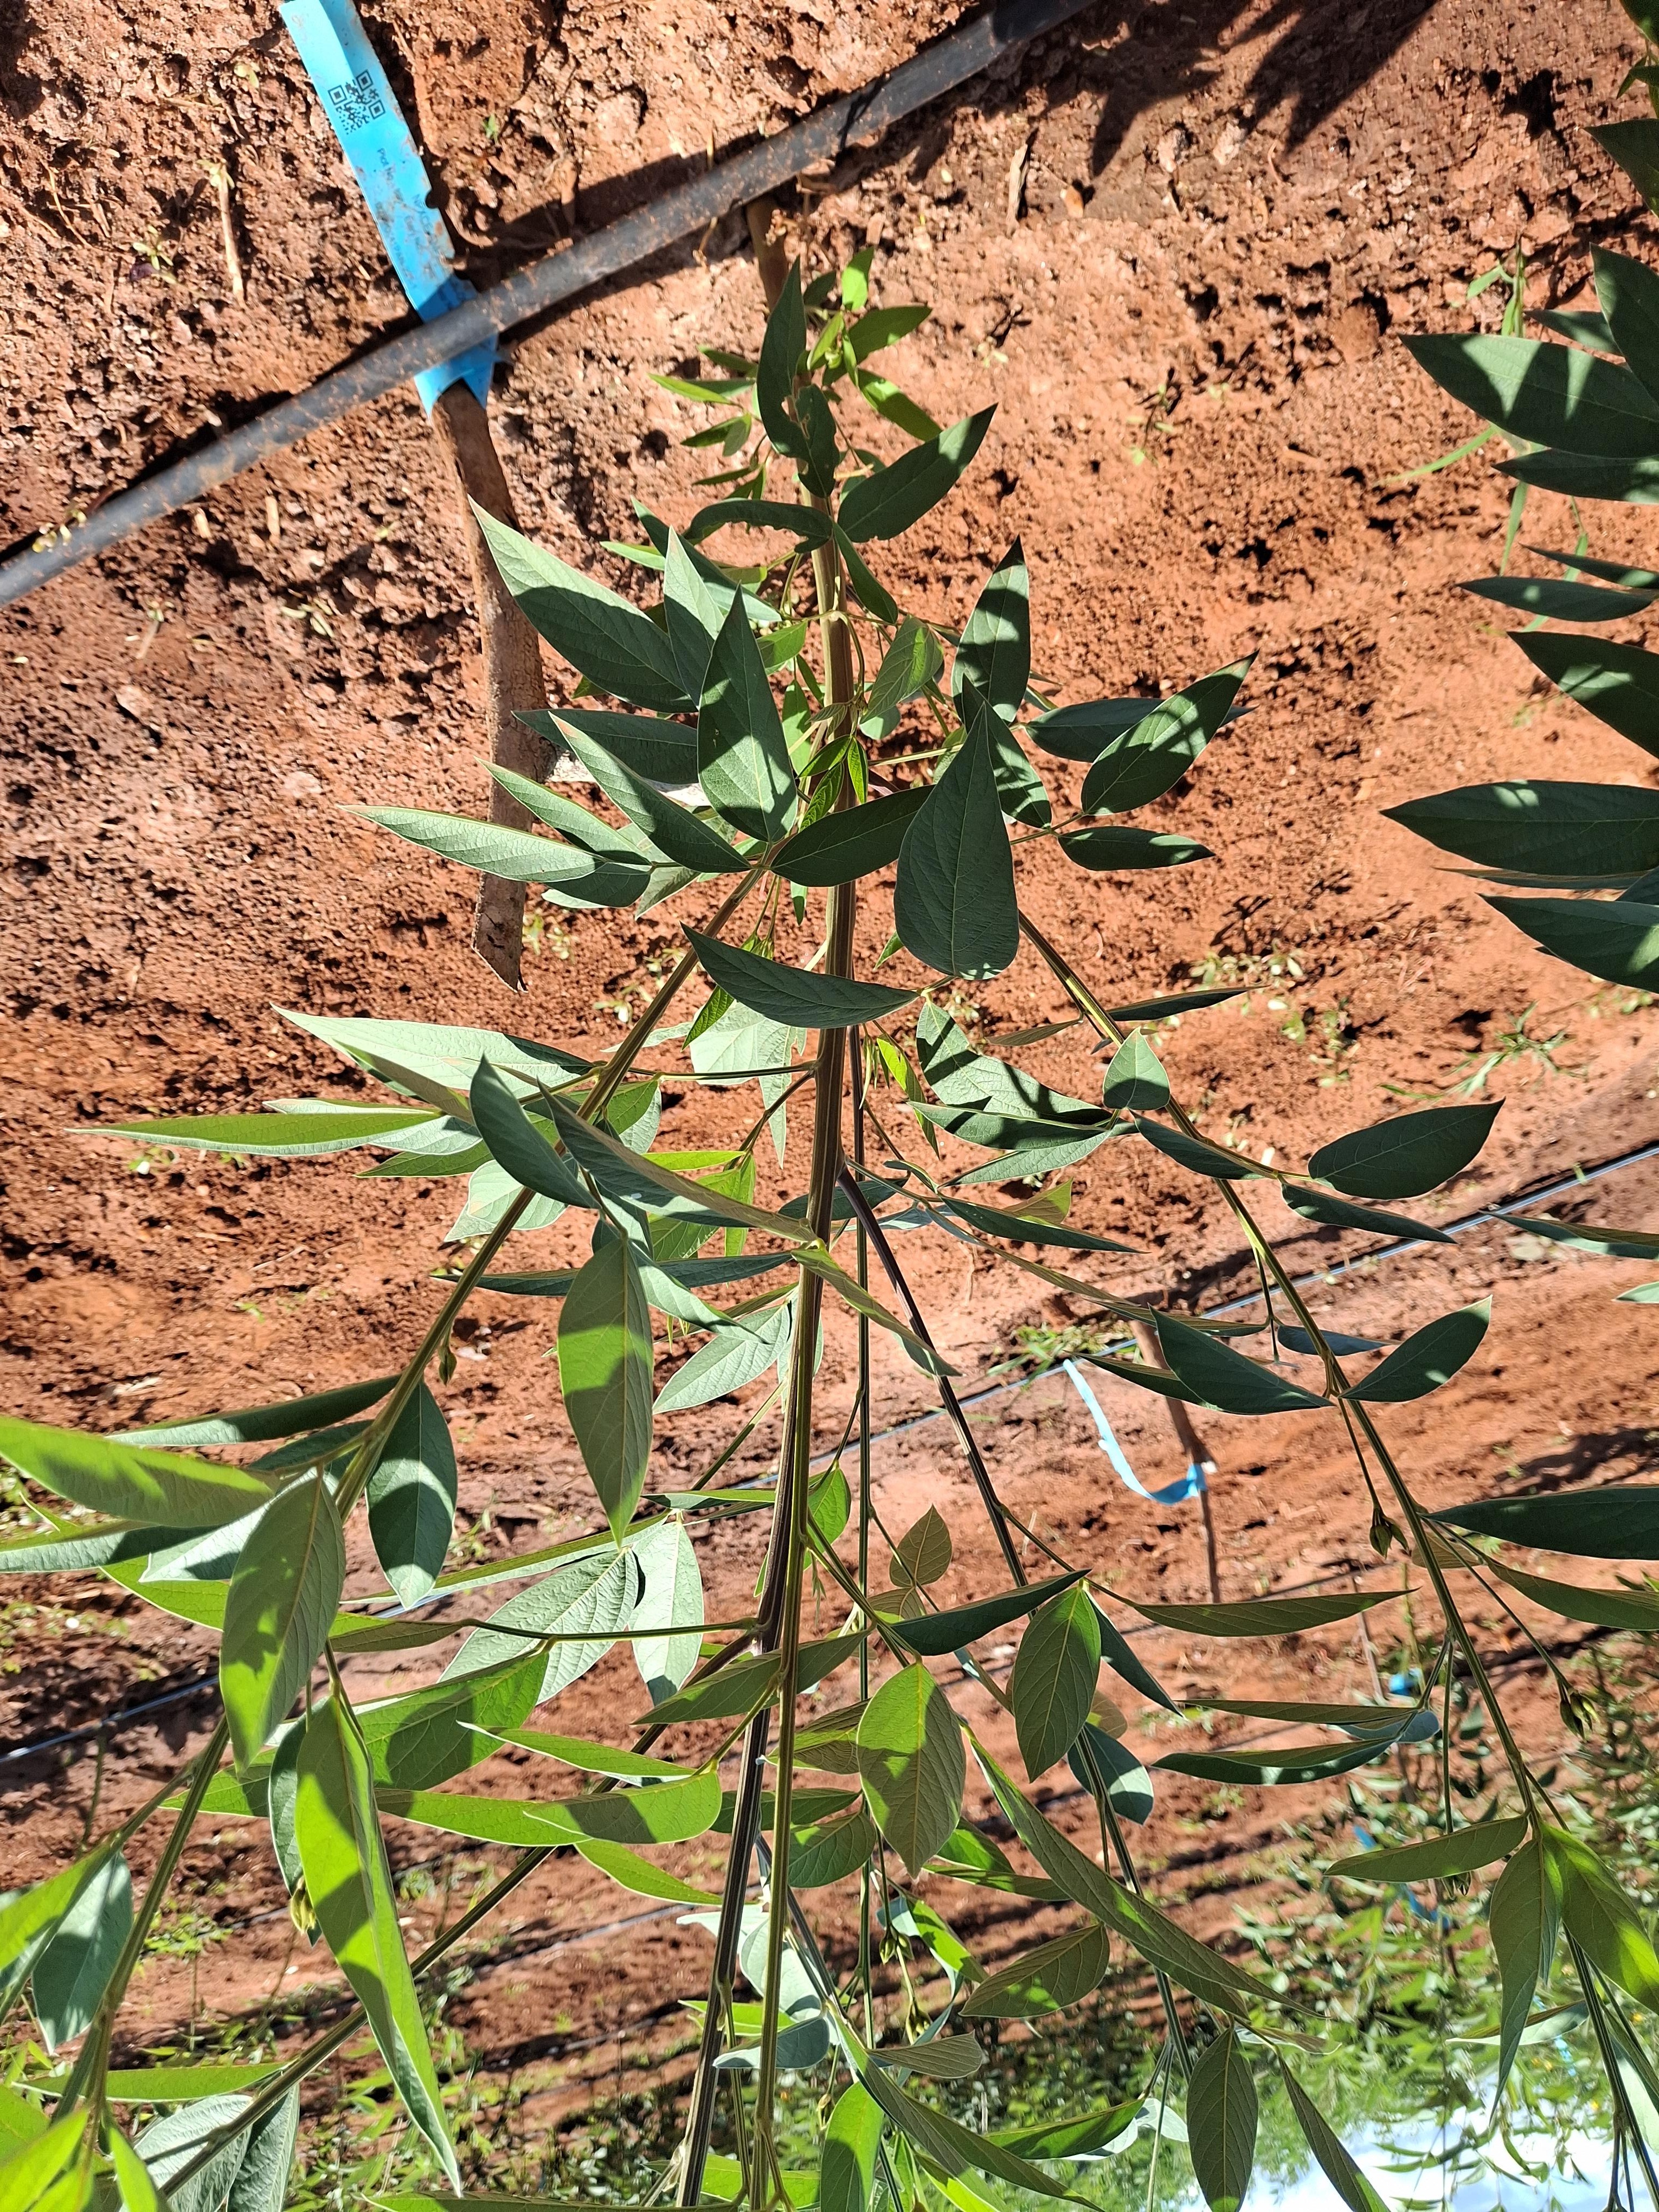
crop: pigeonpea
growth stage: flowering
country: Kenya
